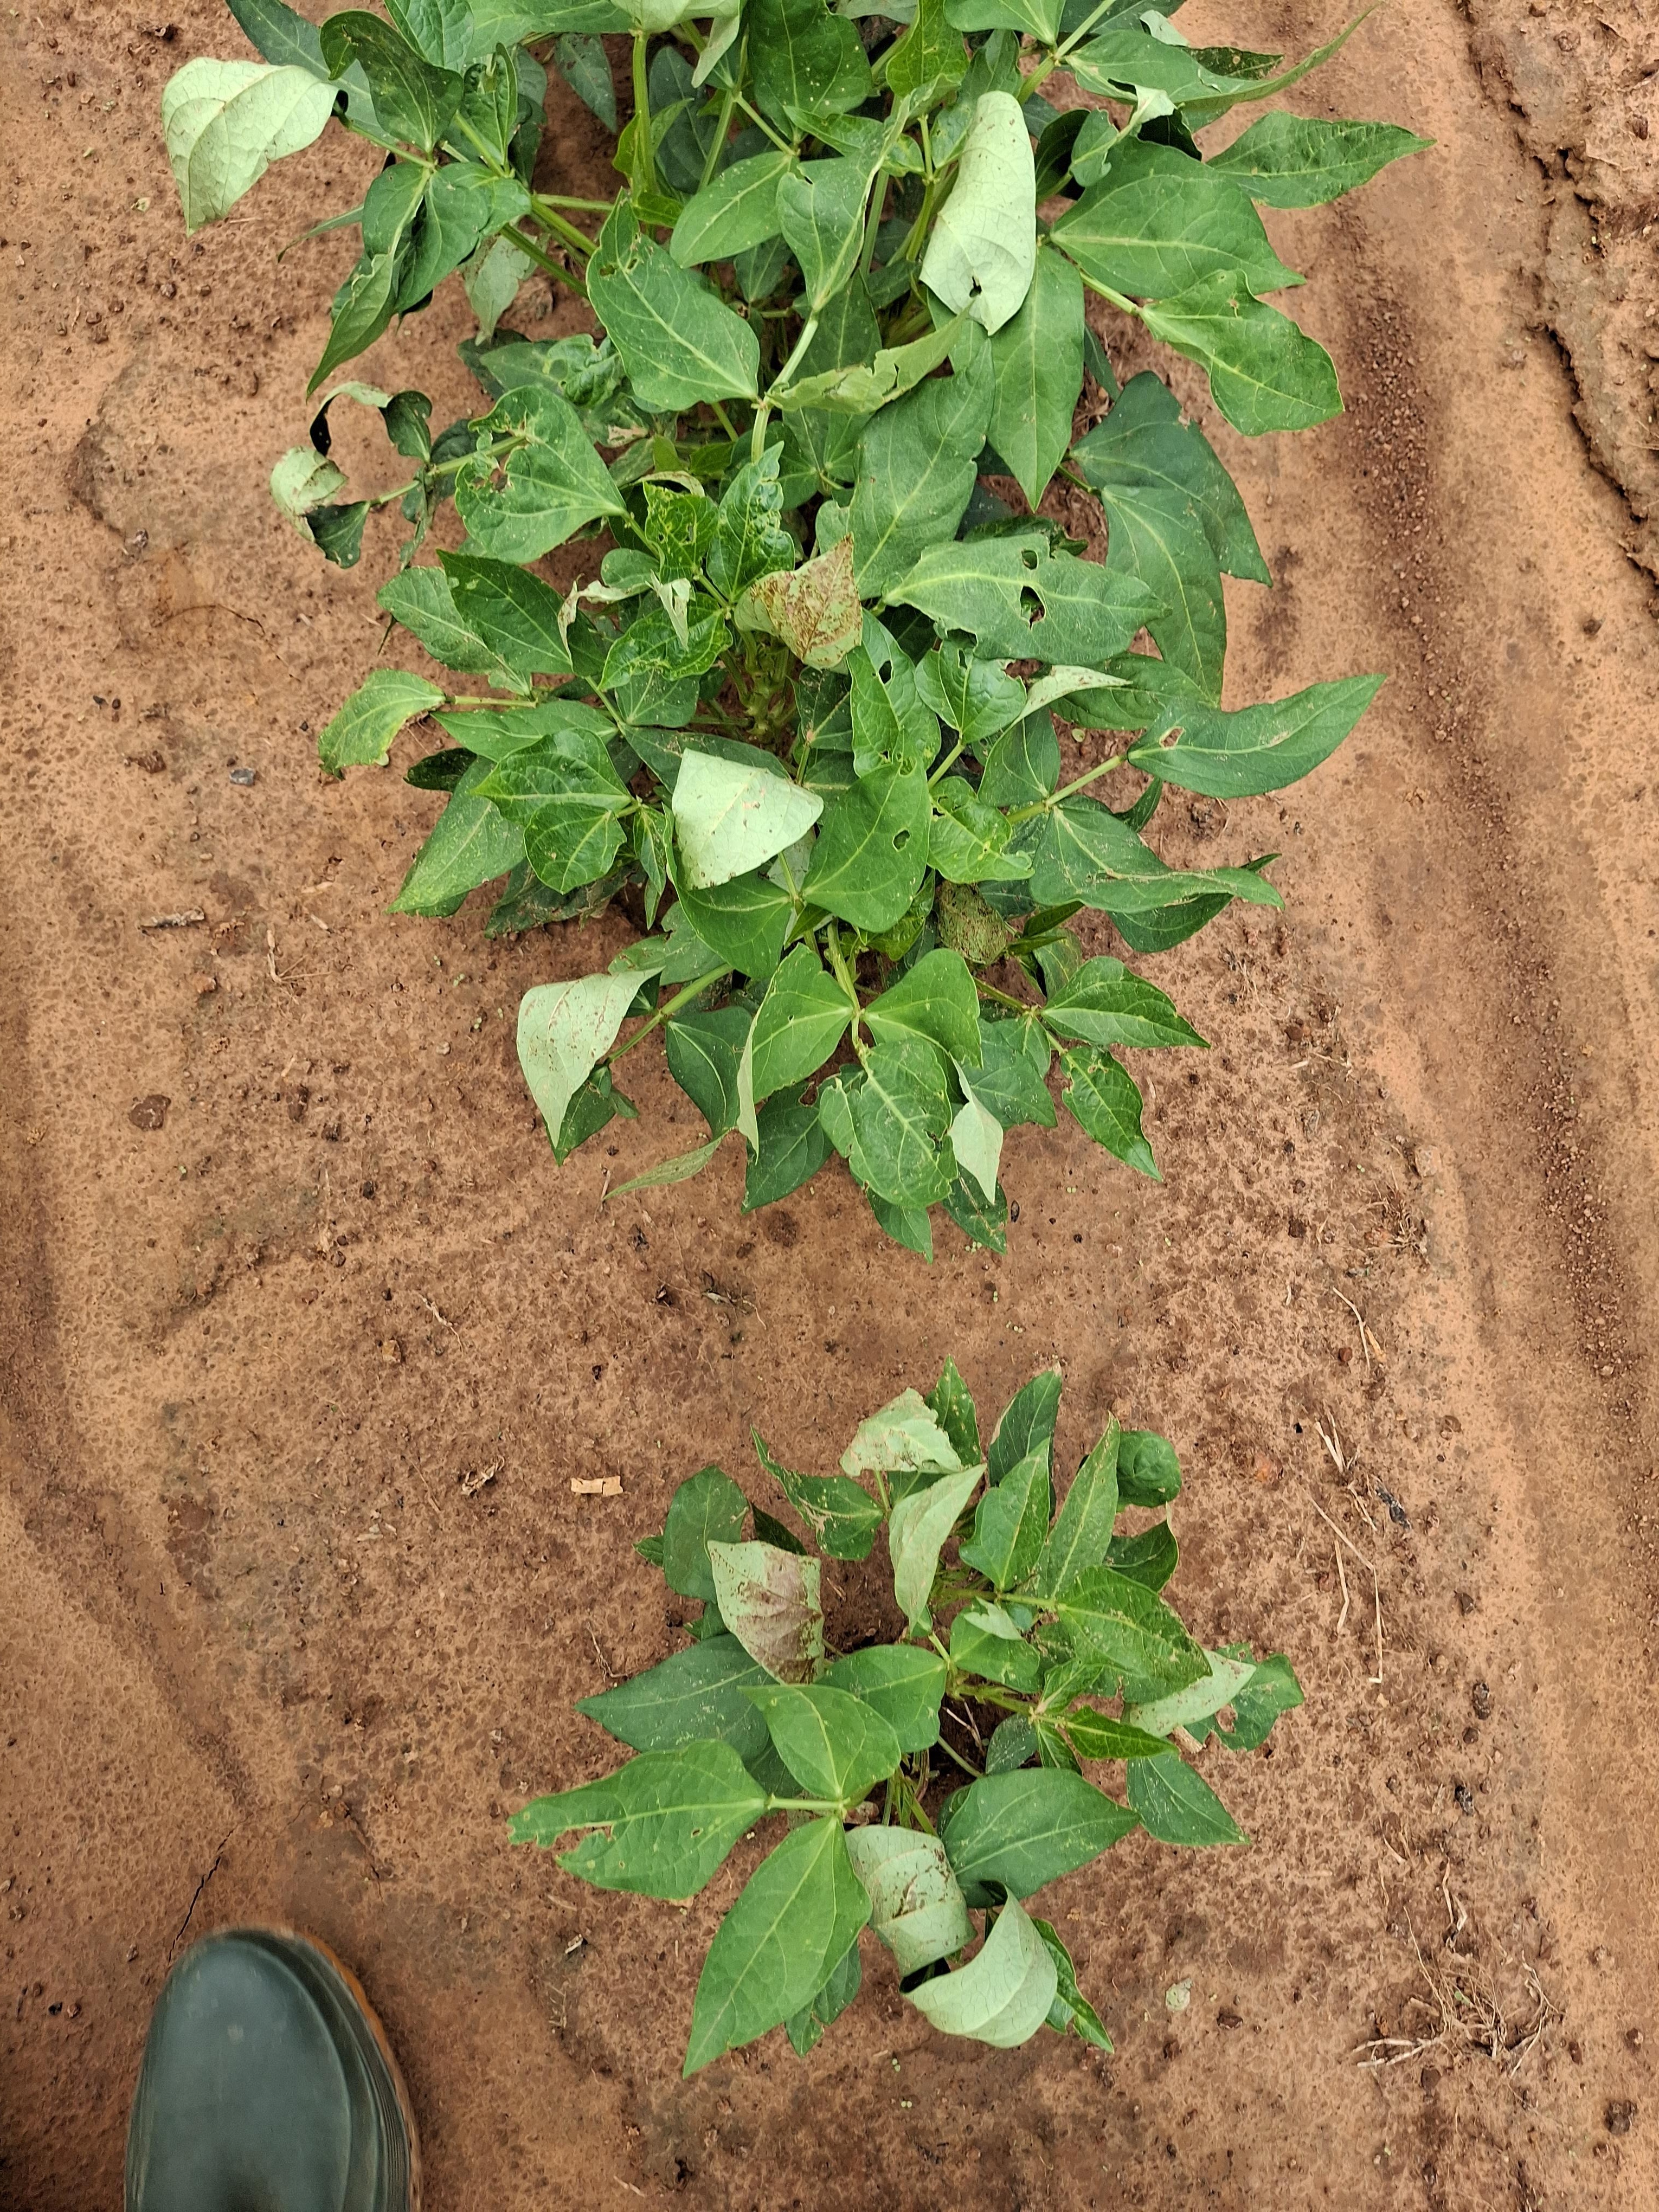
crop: cowpea
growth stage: vegetative
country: Nigeria
